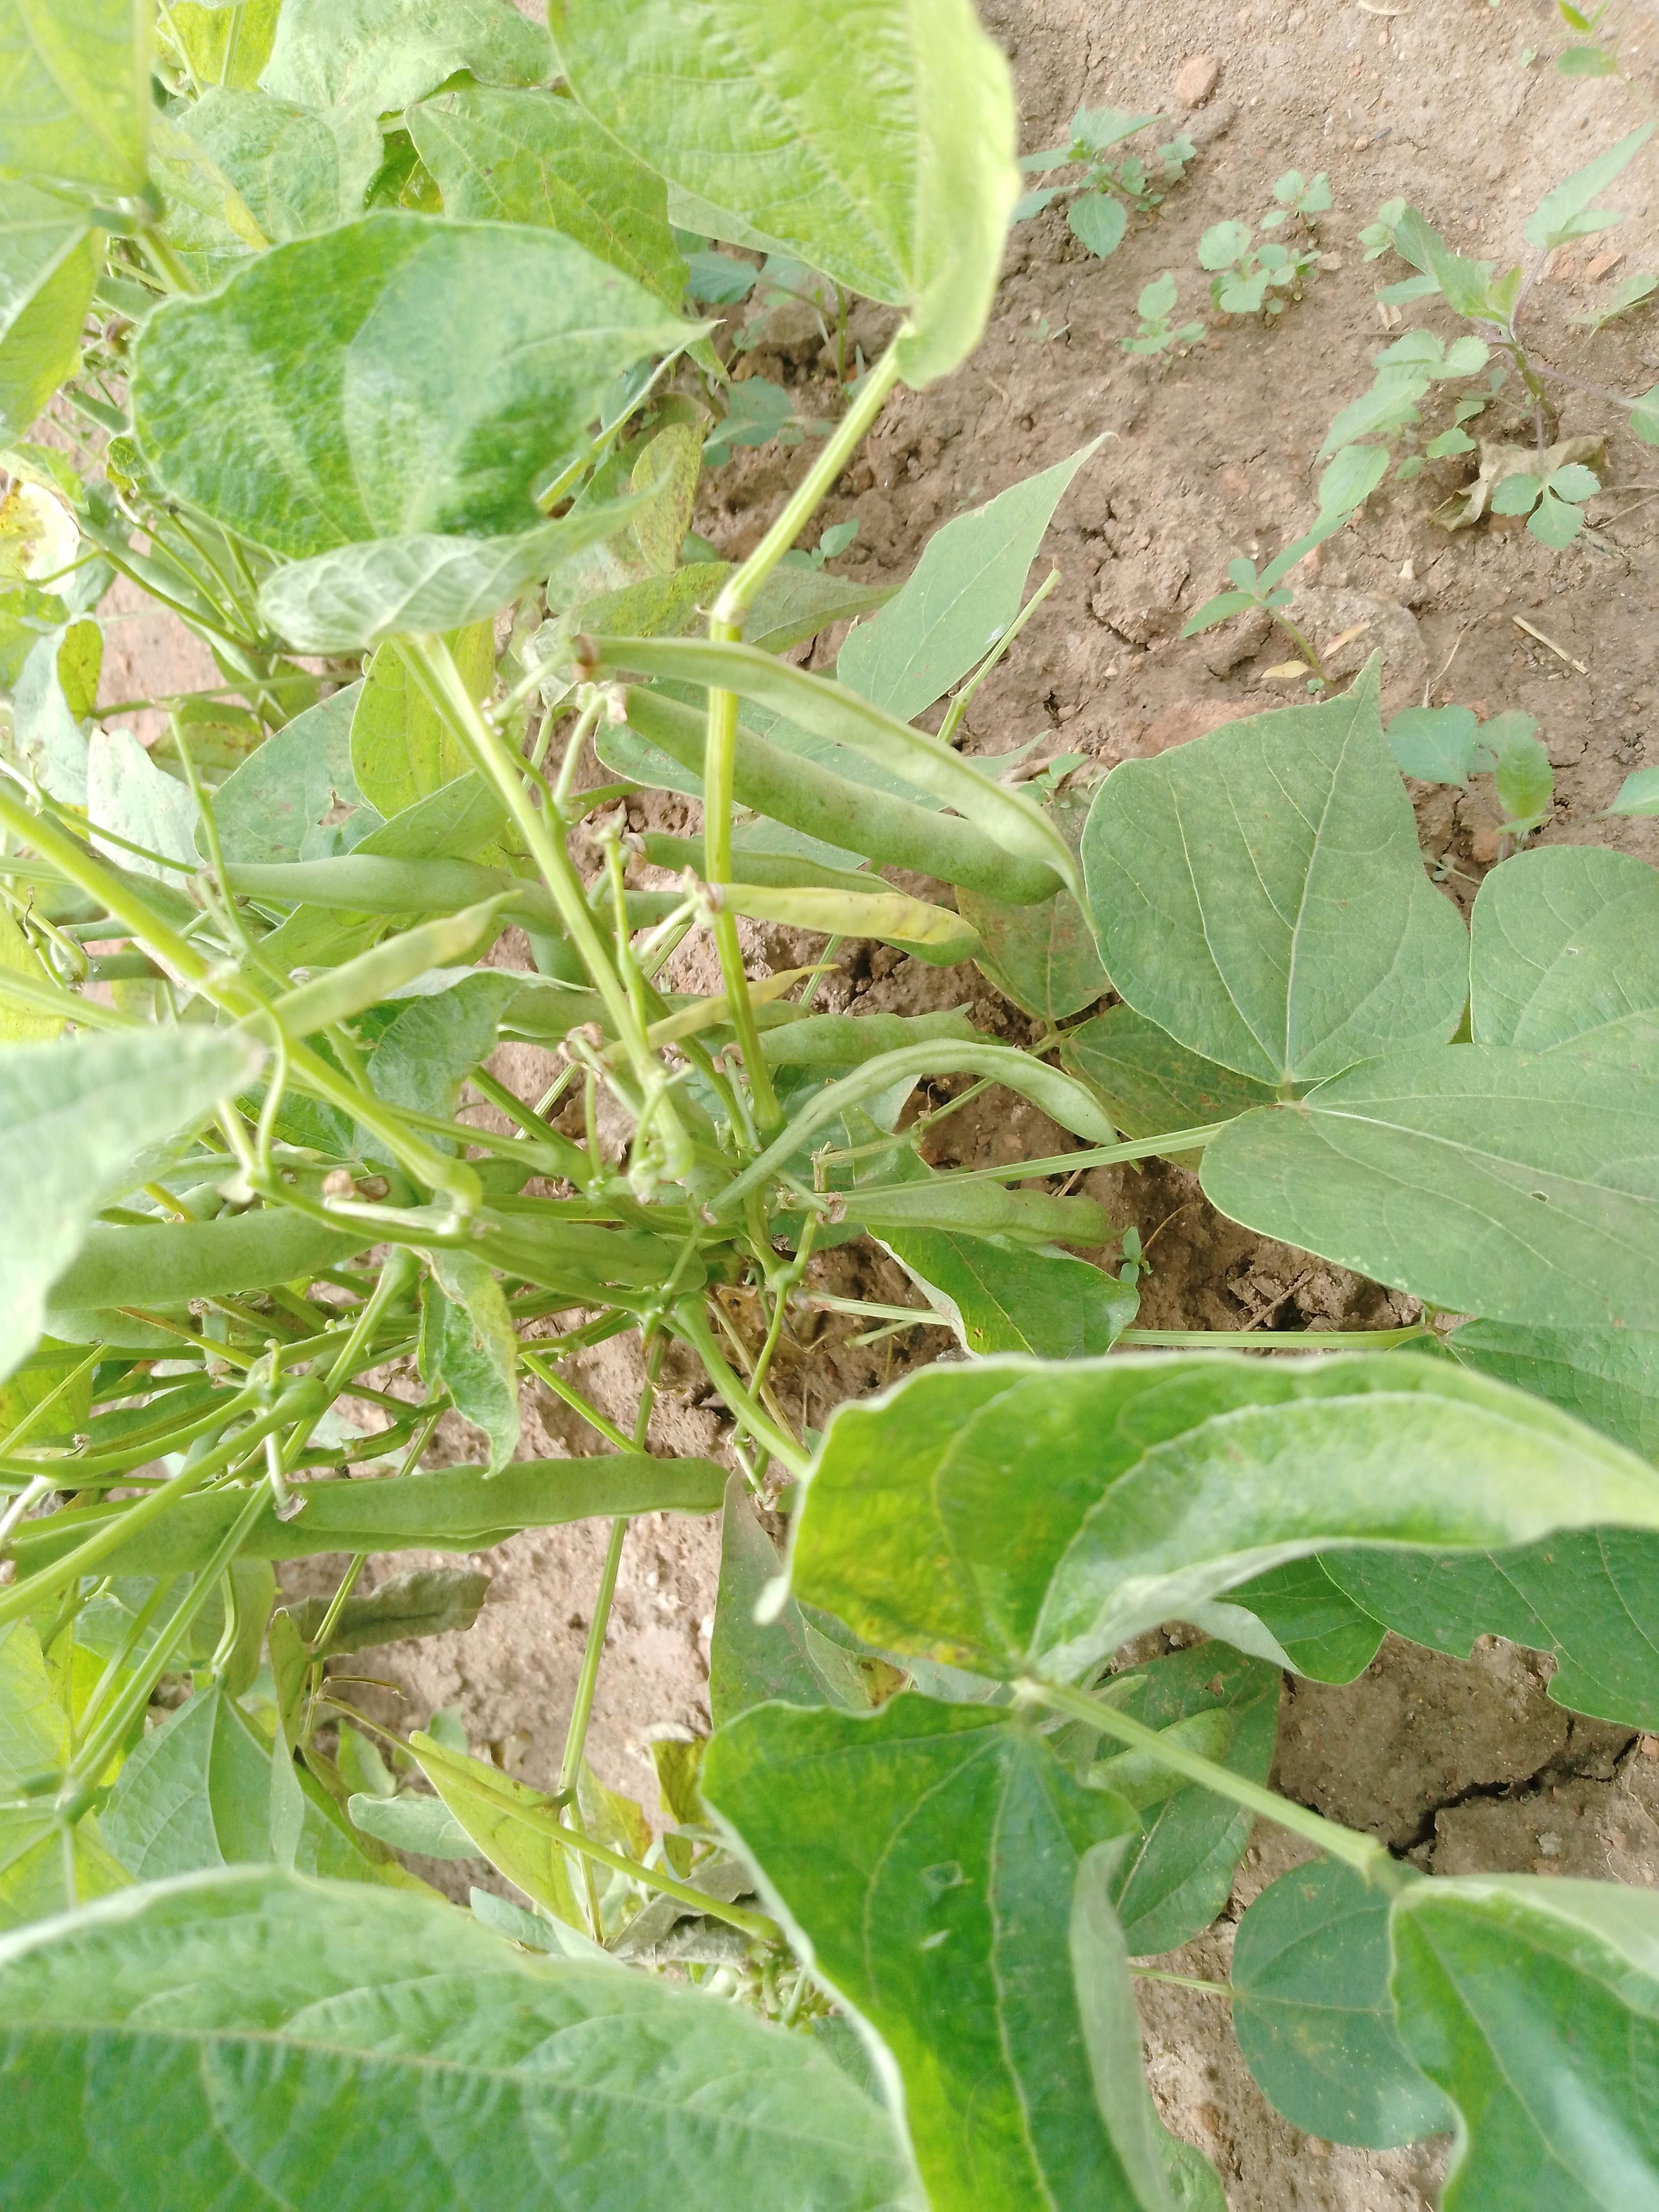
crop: common bean
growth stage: development pod
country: Malawi
